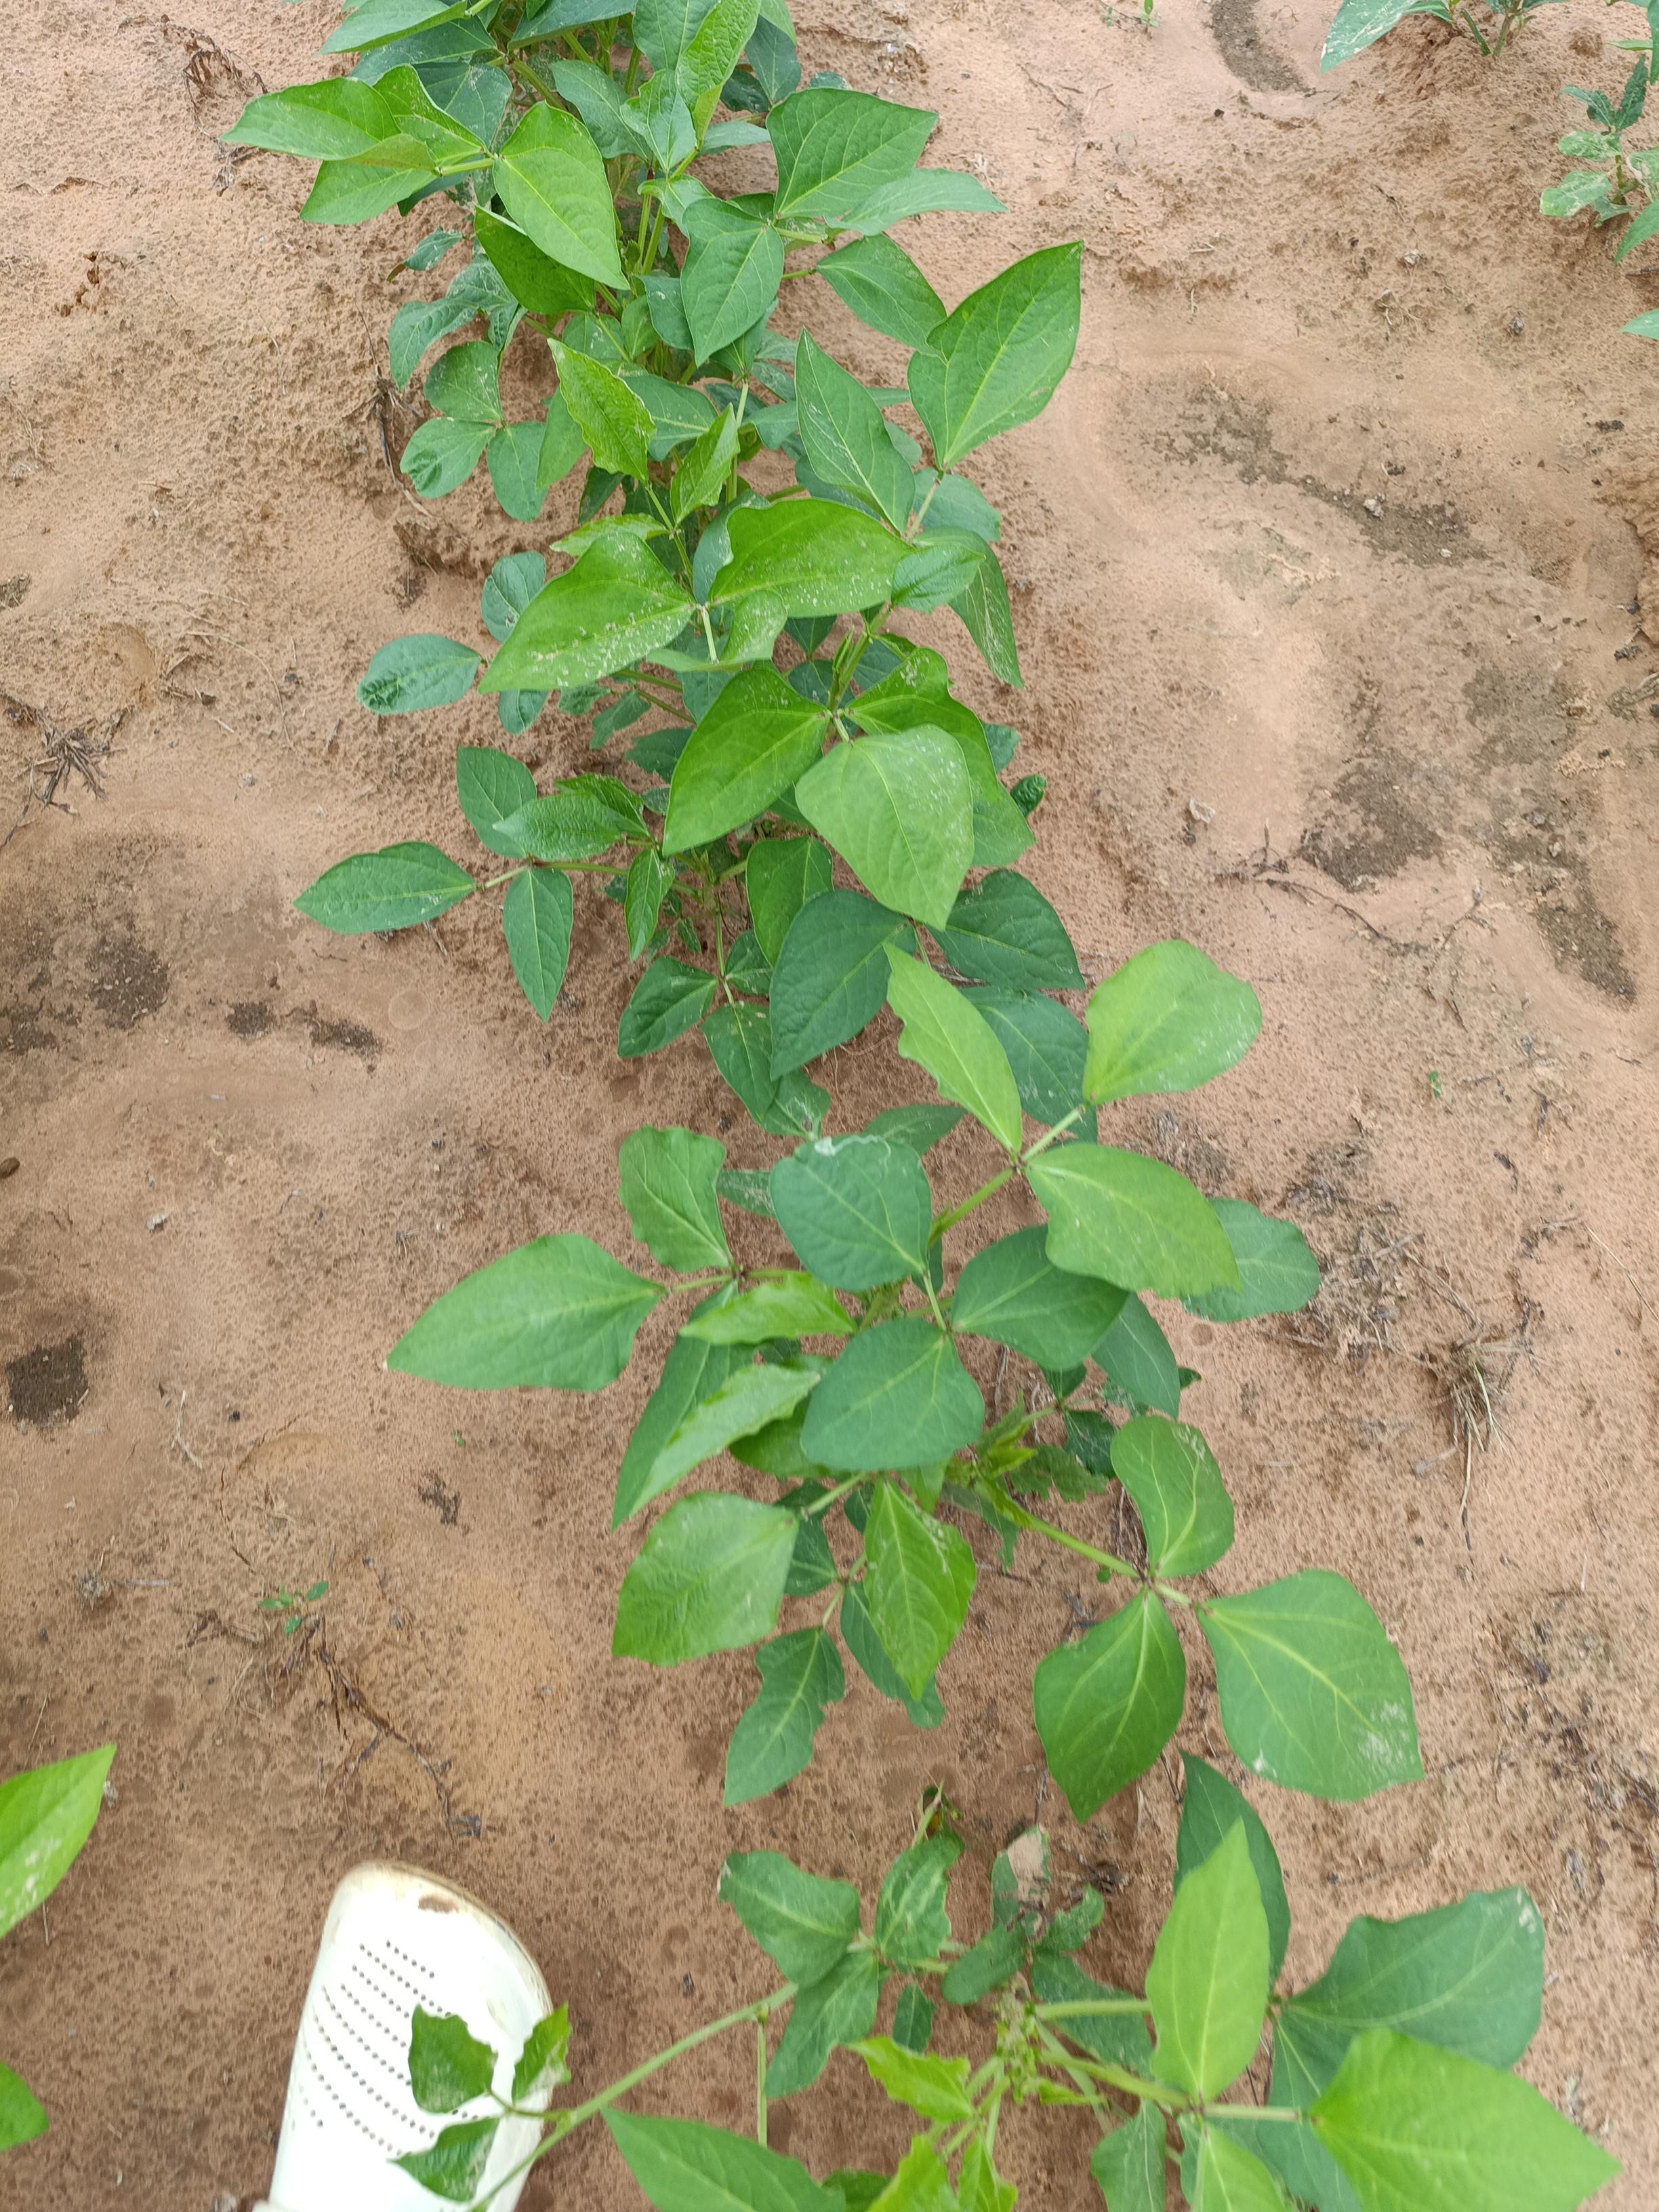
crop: cowpea
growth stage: emergence
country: Nigeria
